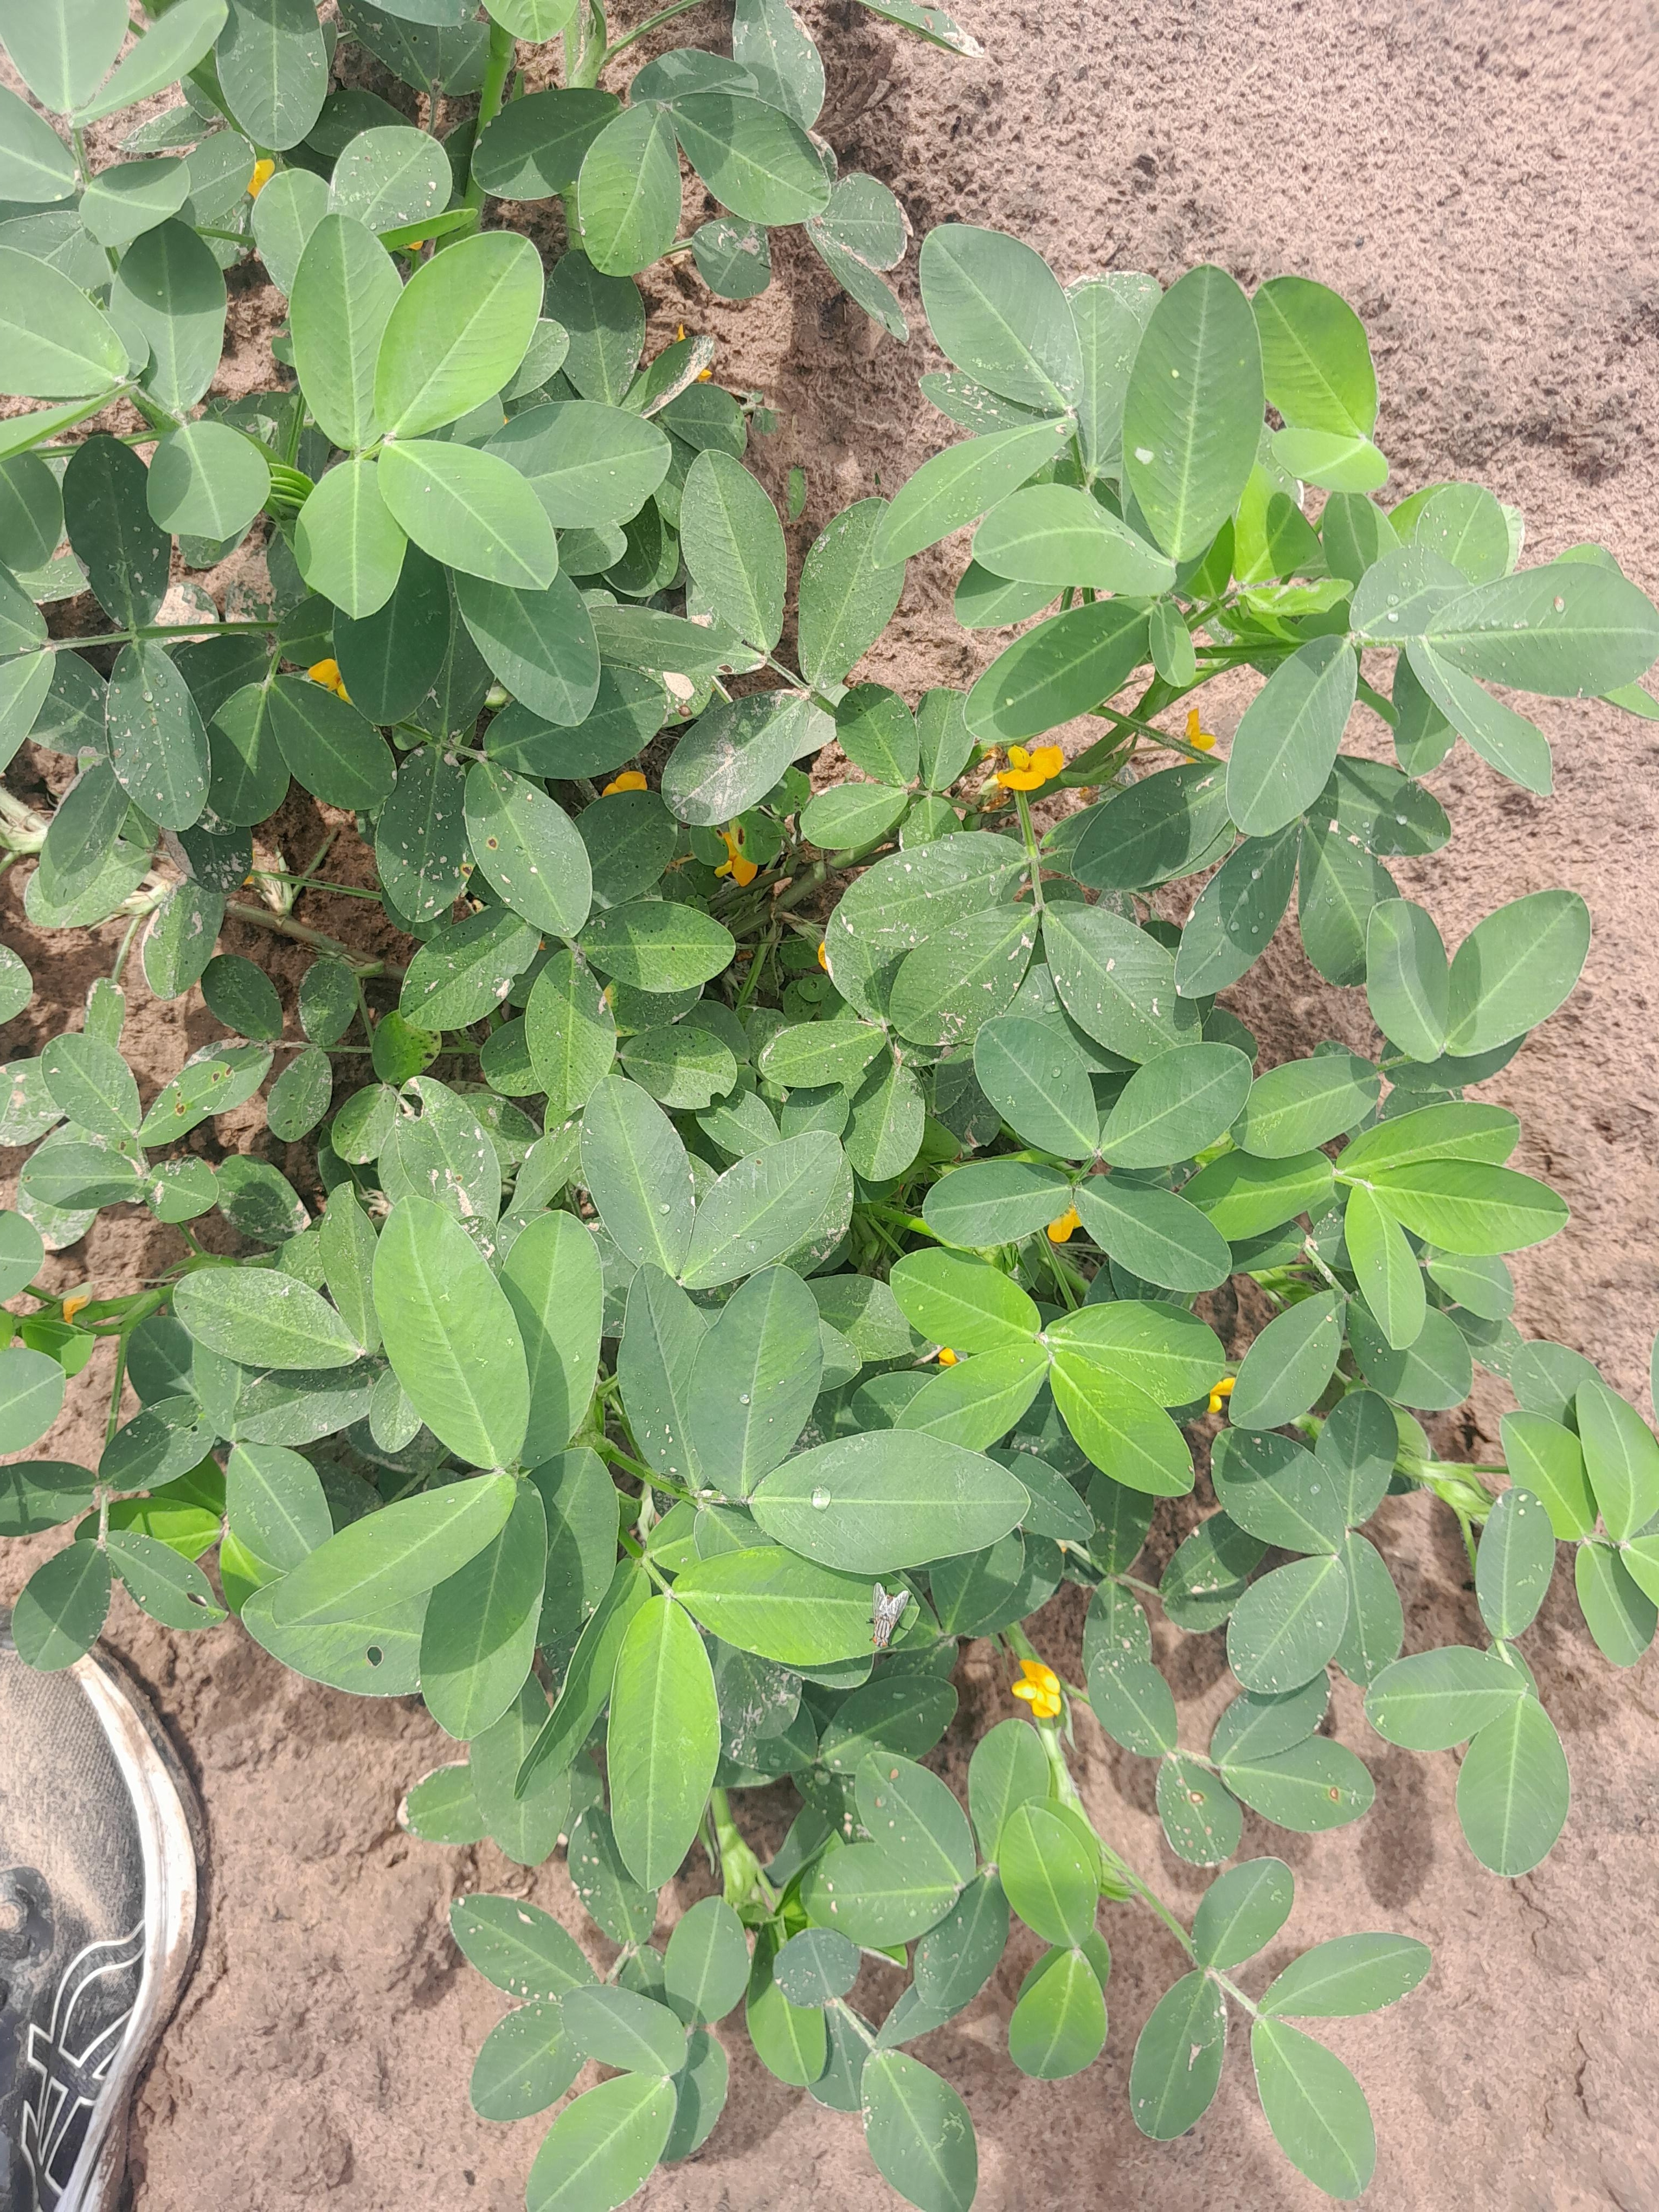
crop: groundnut
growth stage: flowering
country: Senegal
